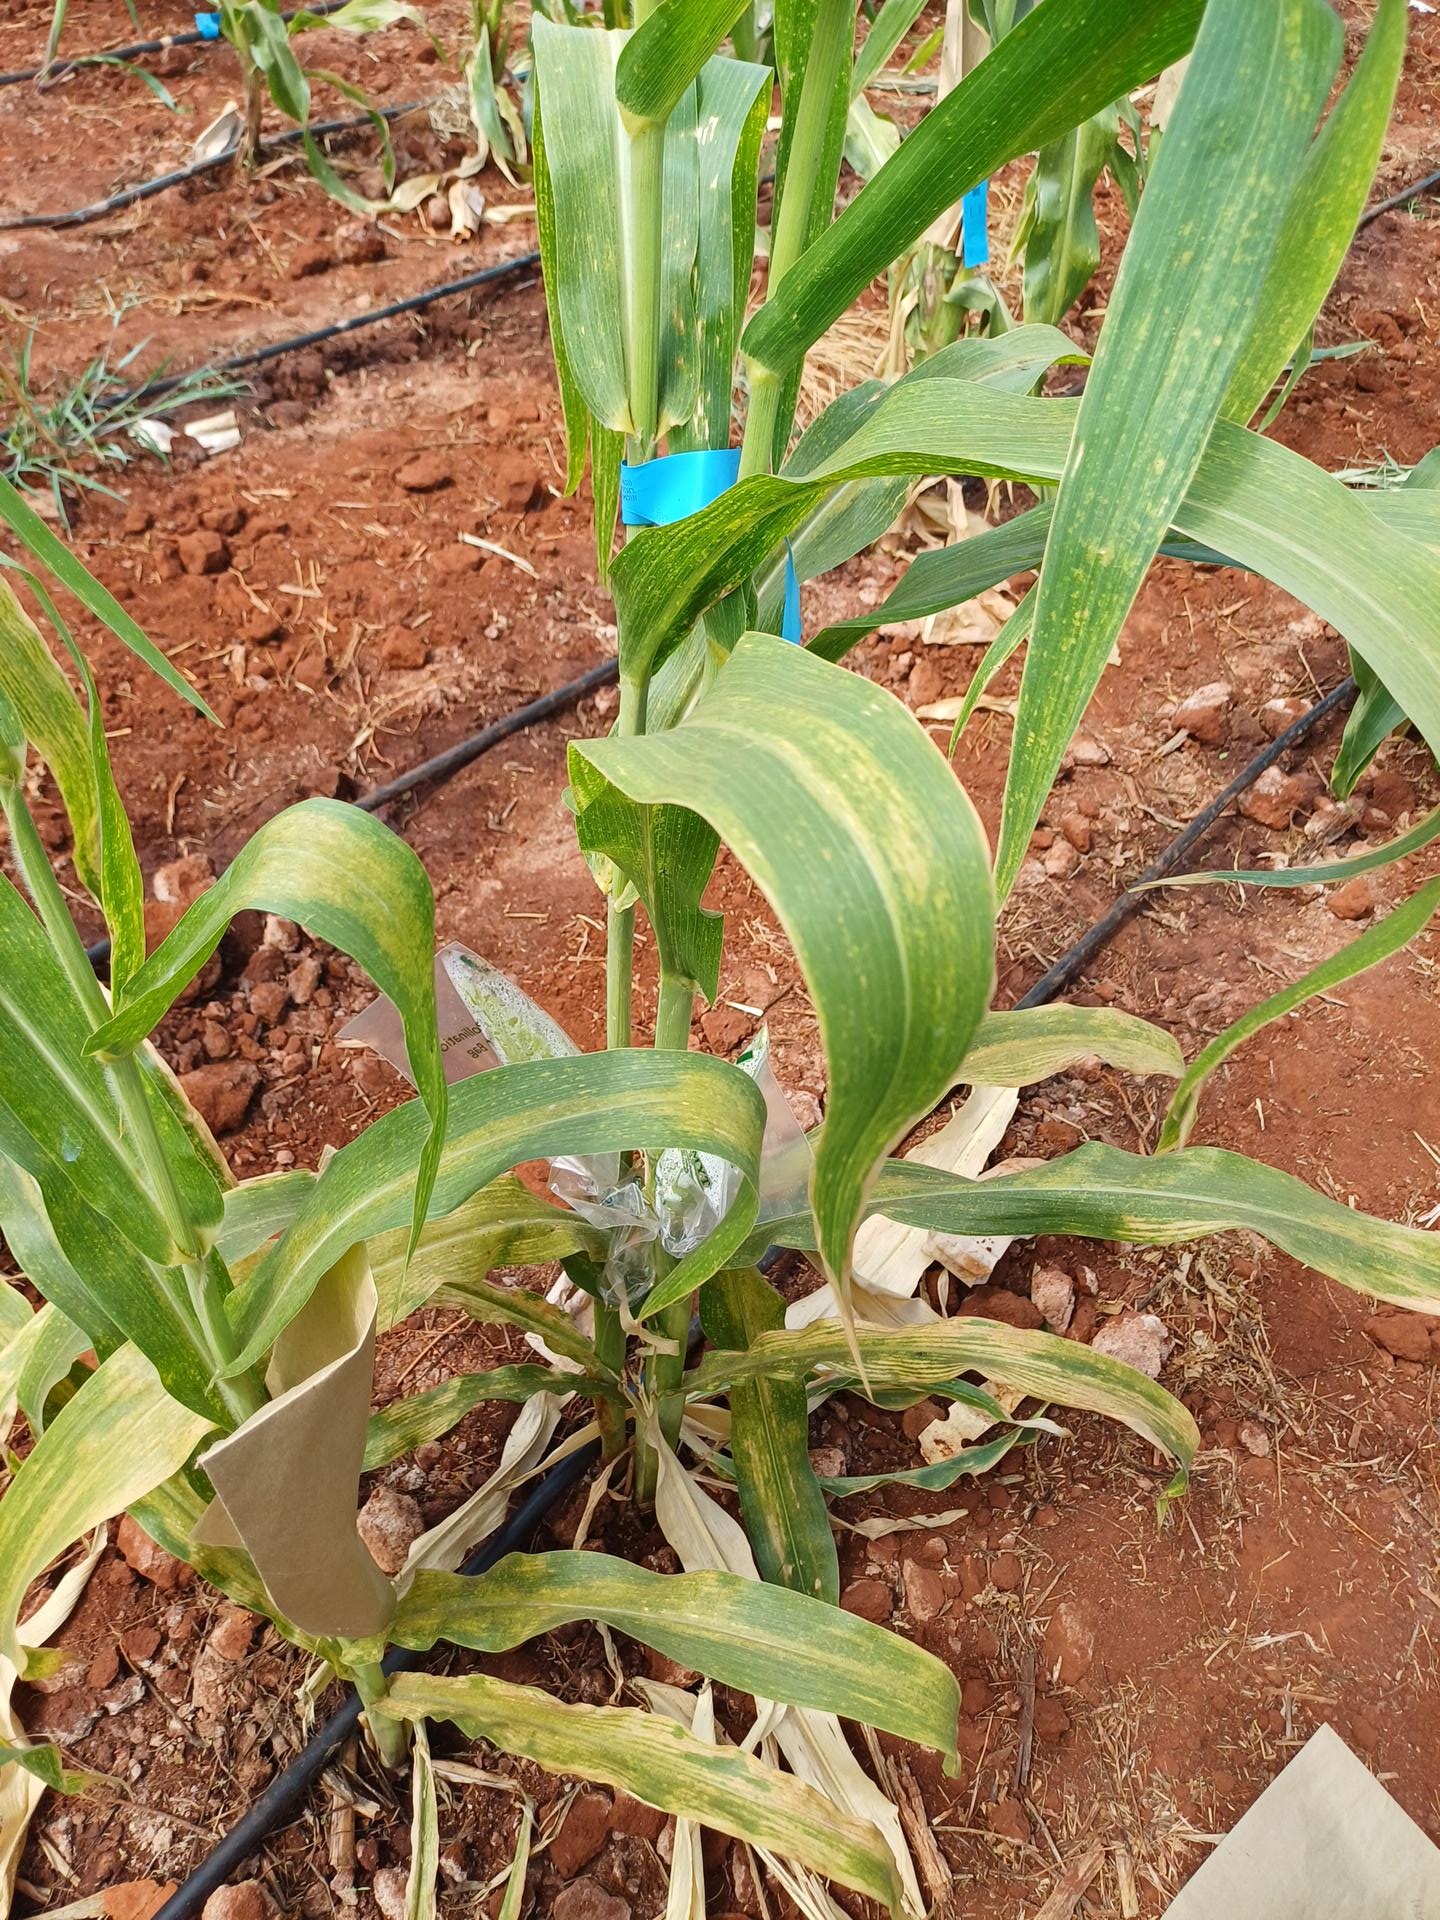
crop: maize
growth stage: flowering
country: Kenya
